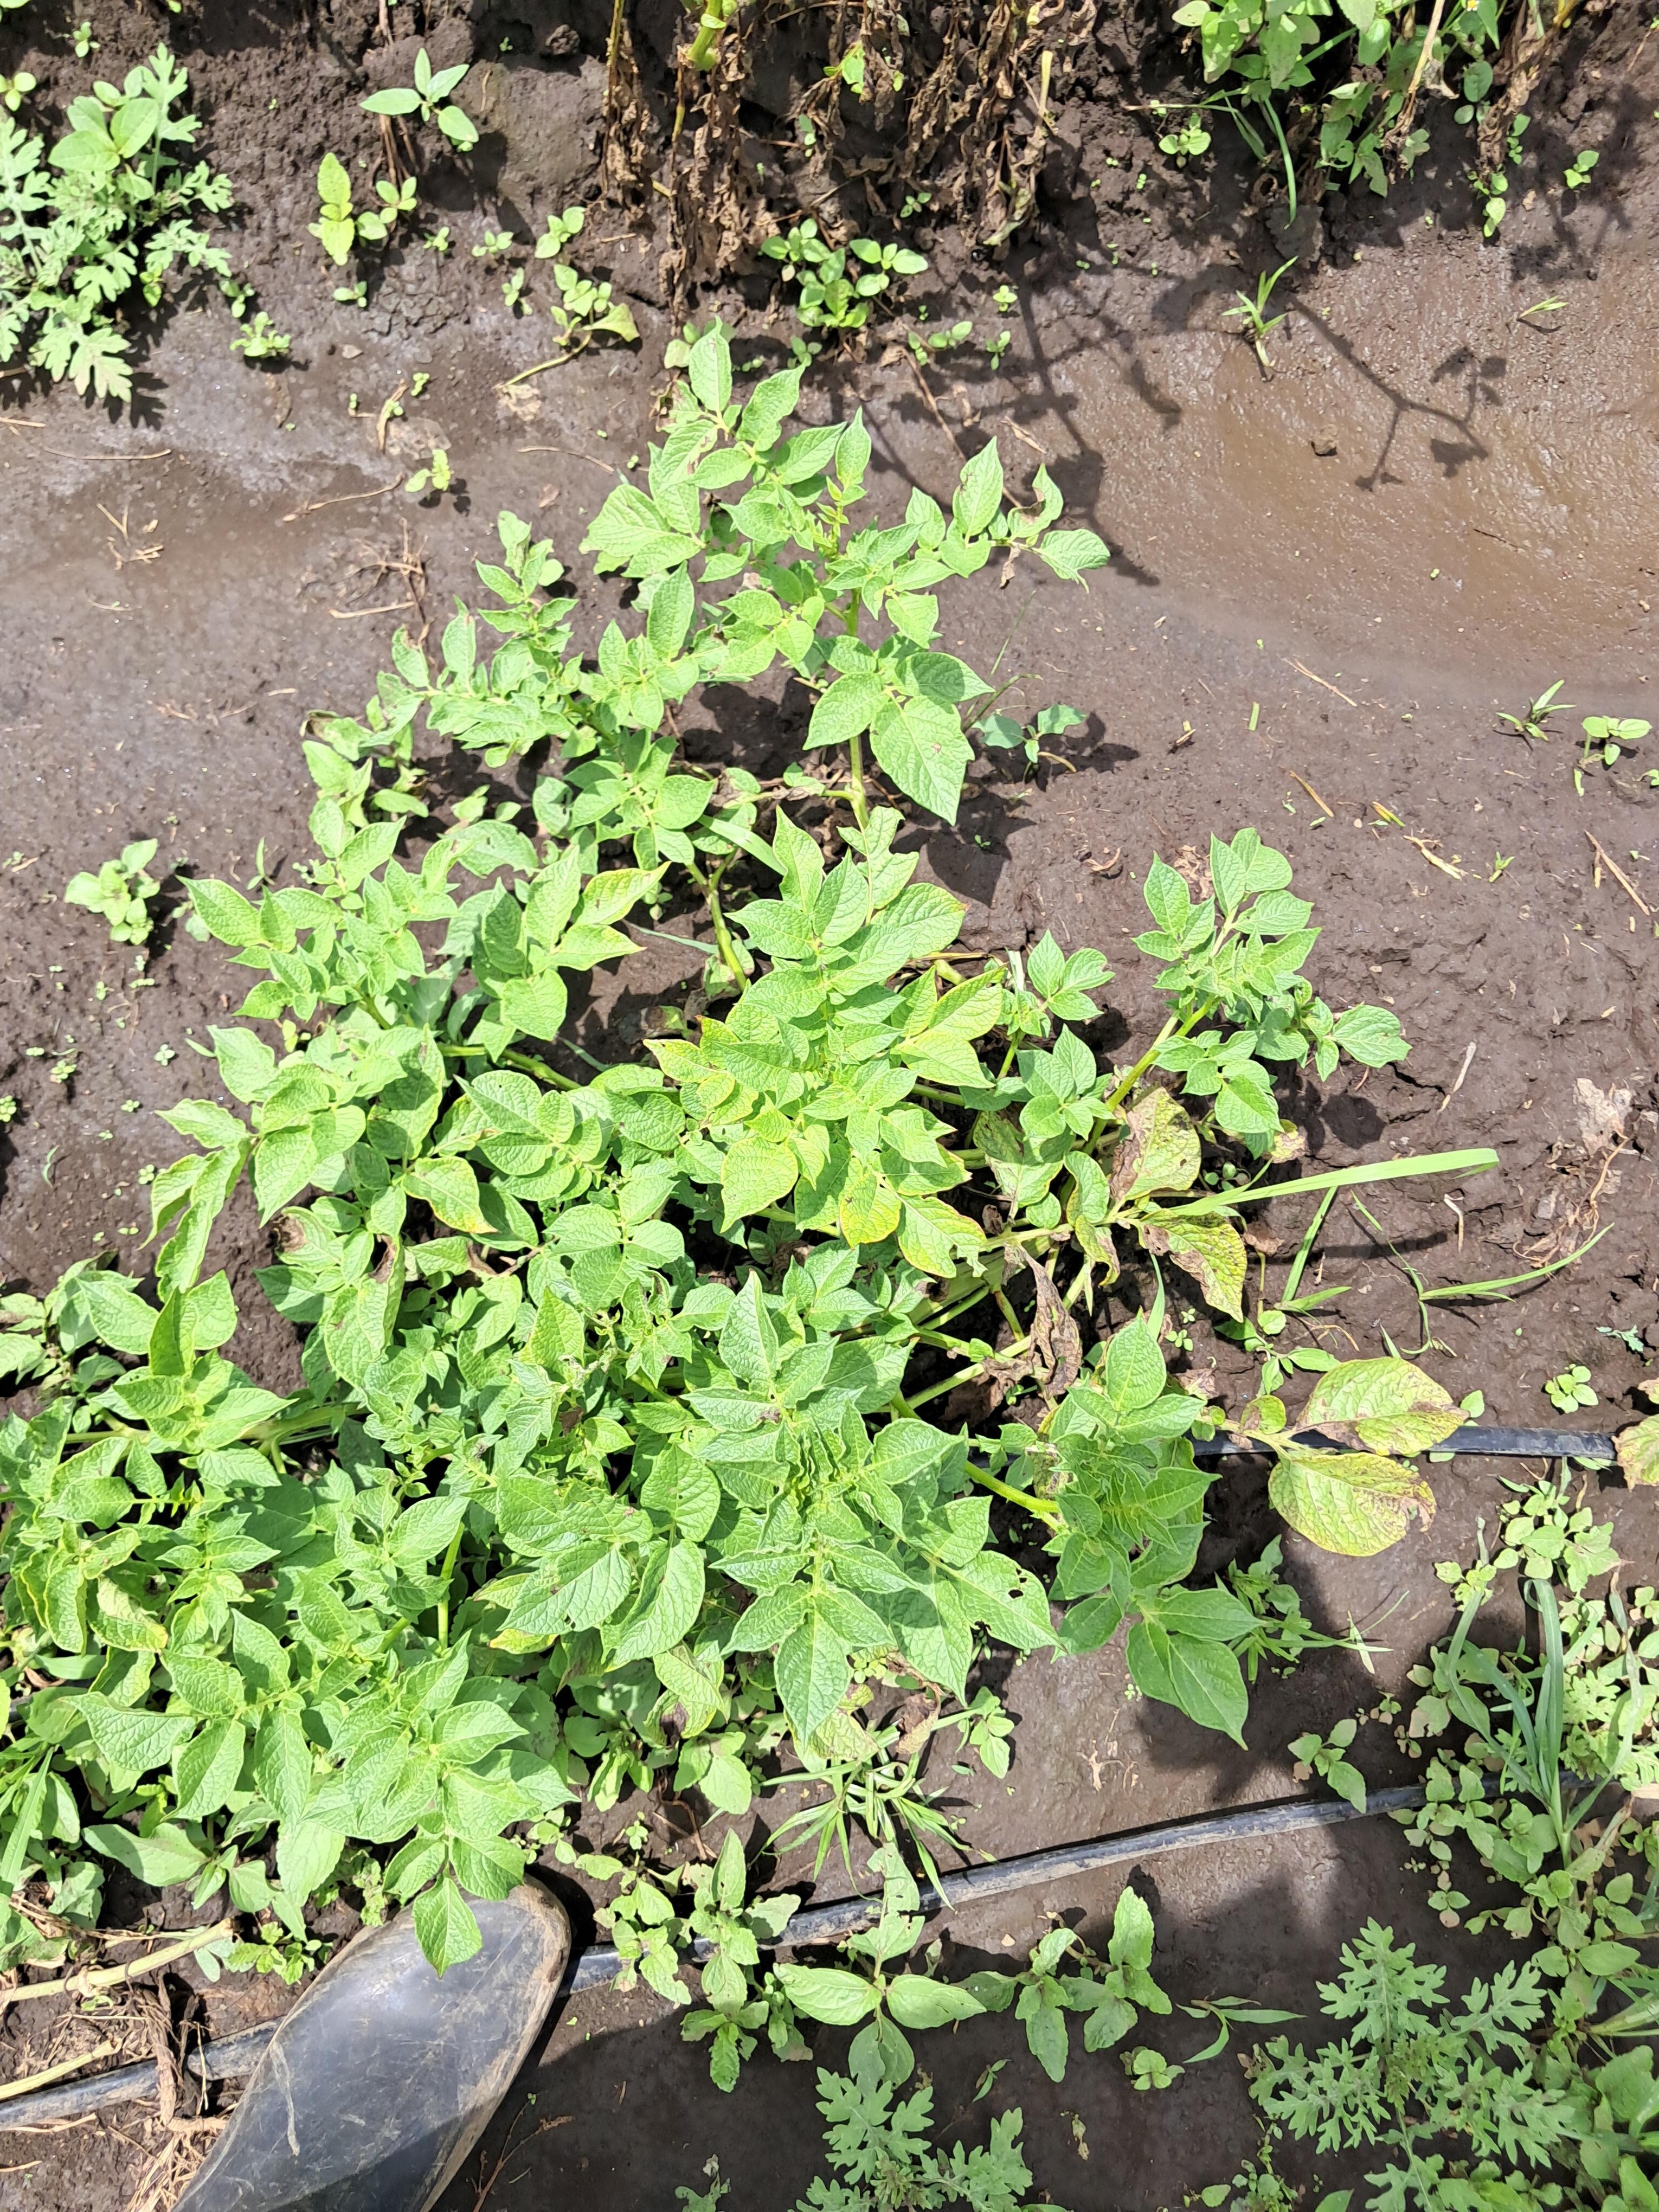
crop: potato
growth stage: flowering
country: Tanzania
